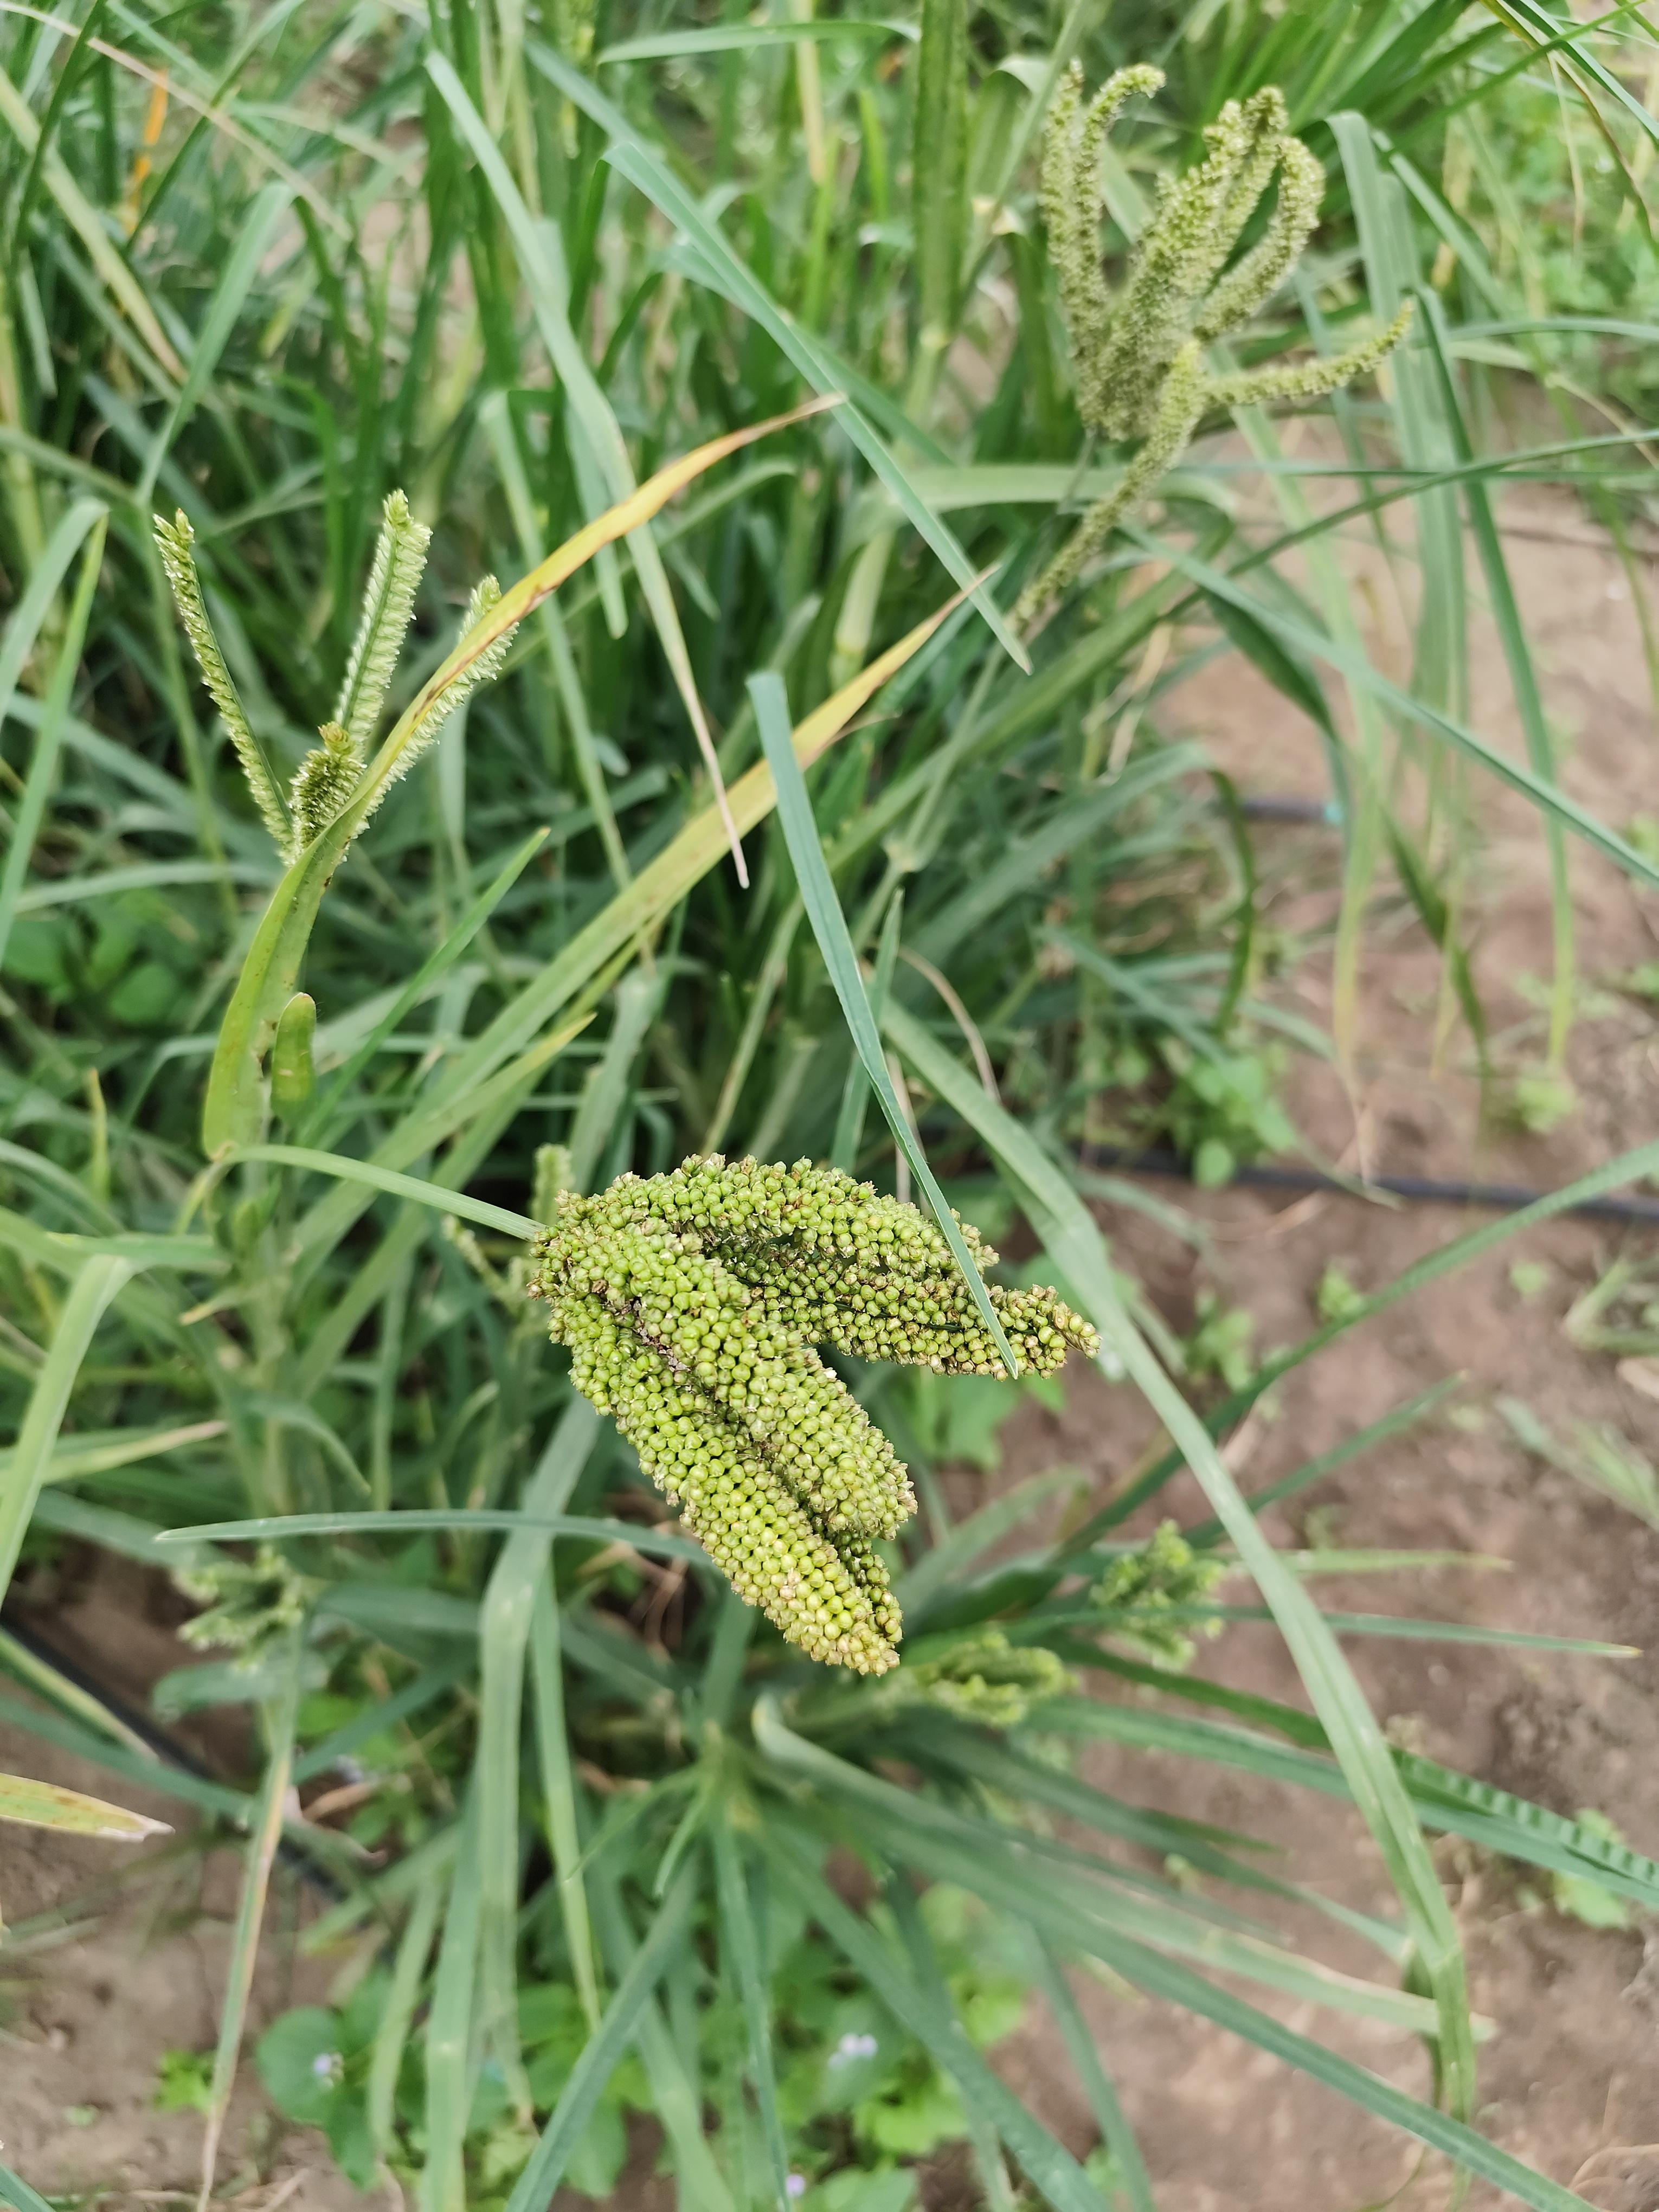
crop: finger millet
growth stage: heading tuber
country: Tanzania
